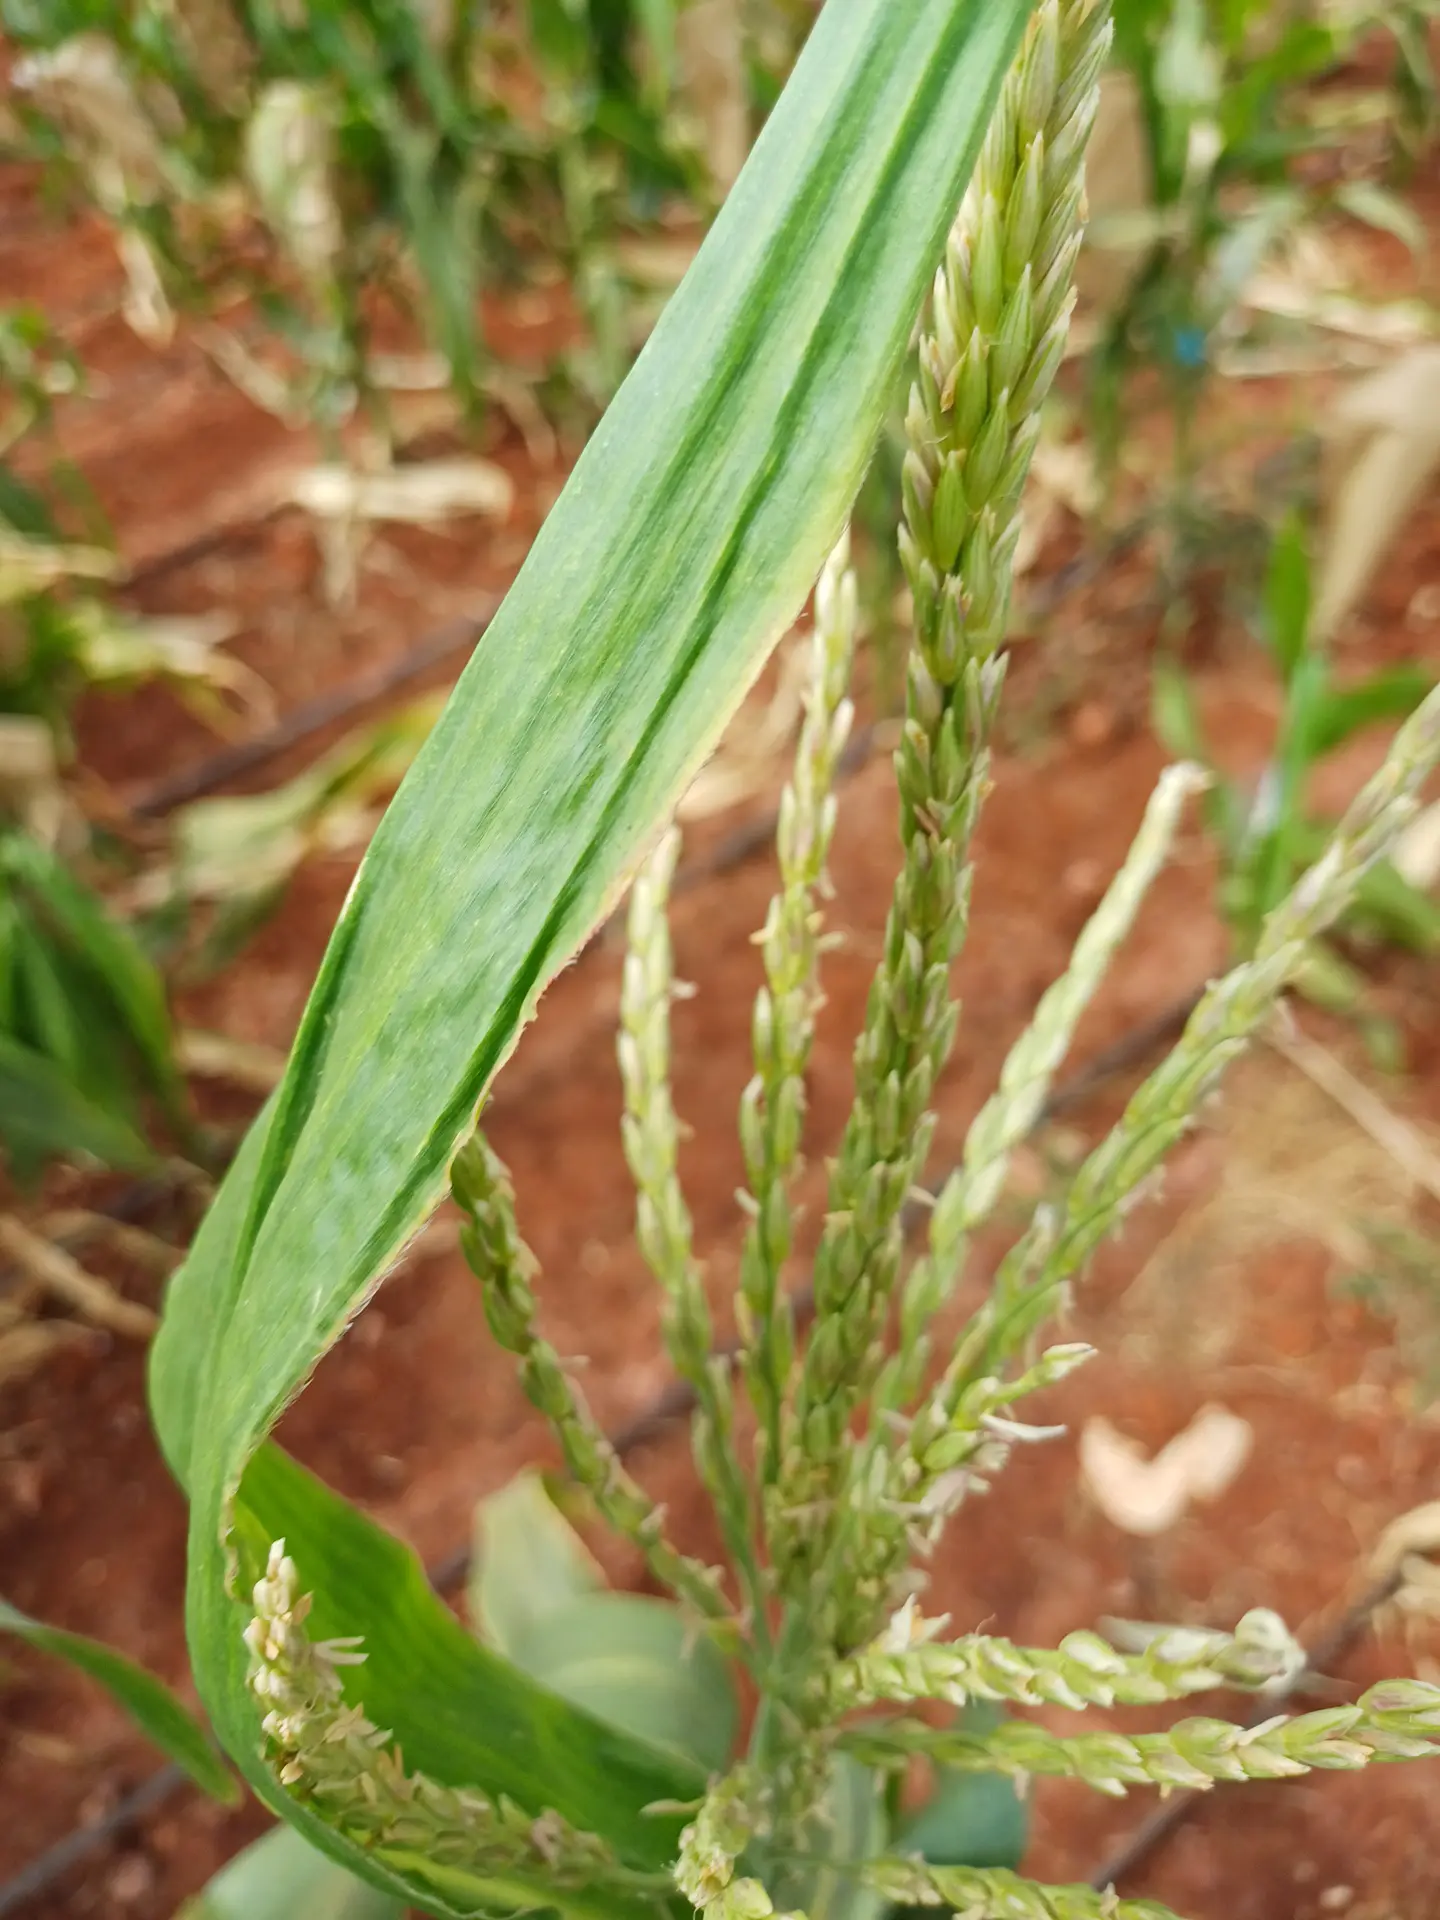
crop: maize
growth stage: flowering
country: Kenya
